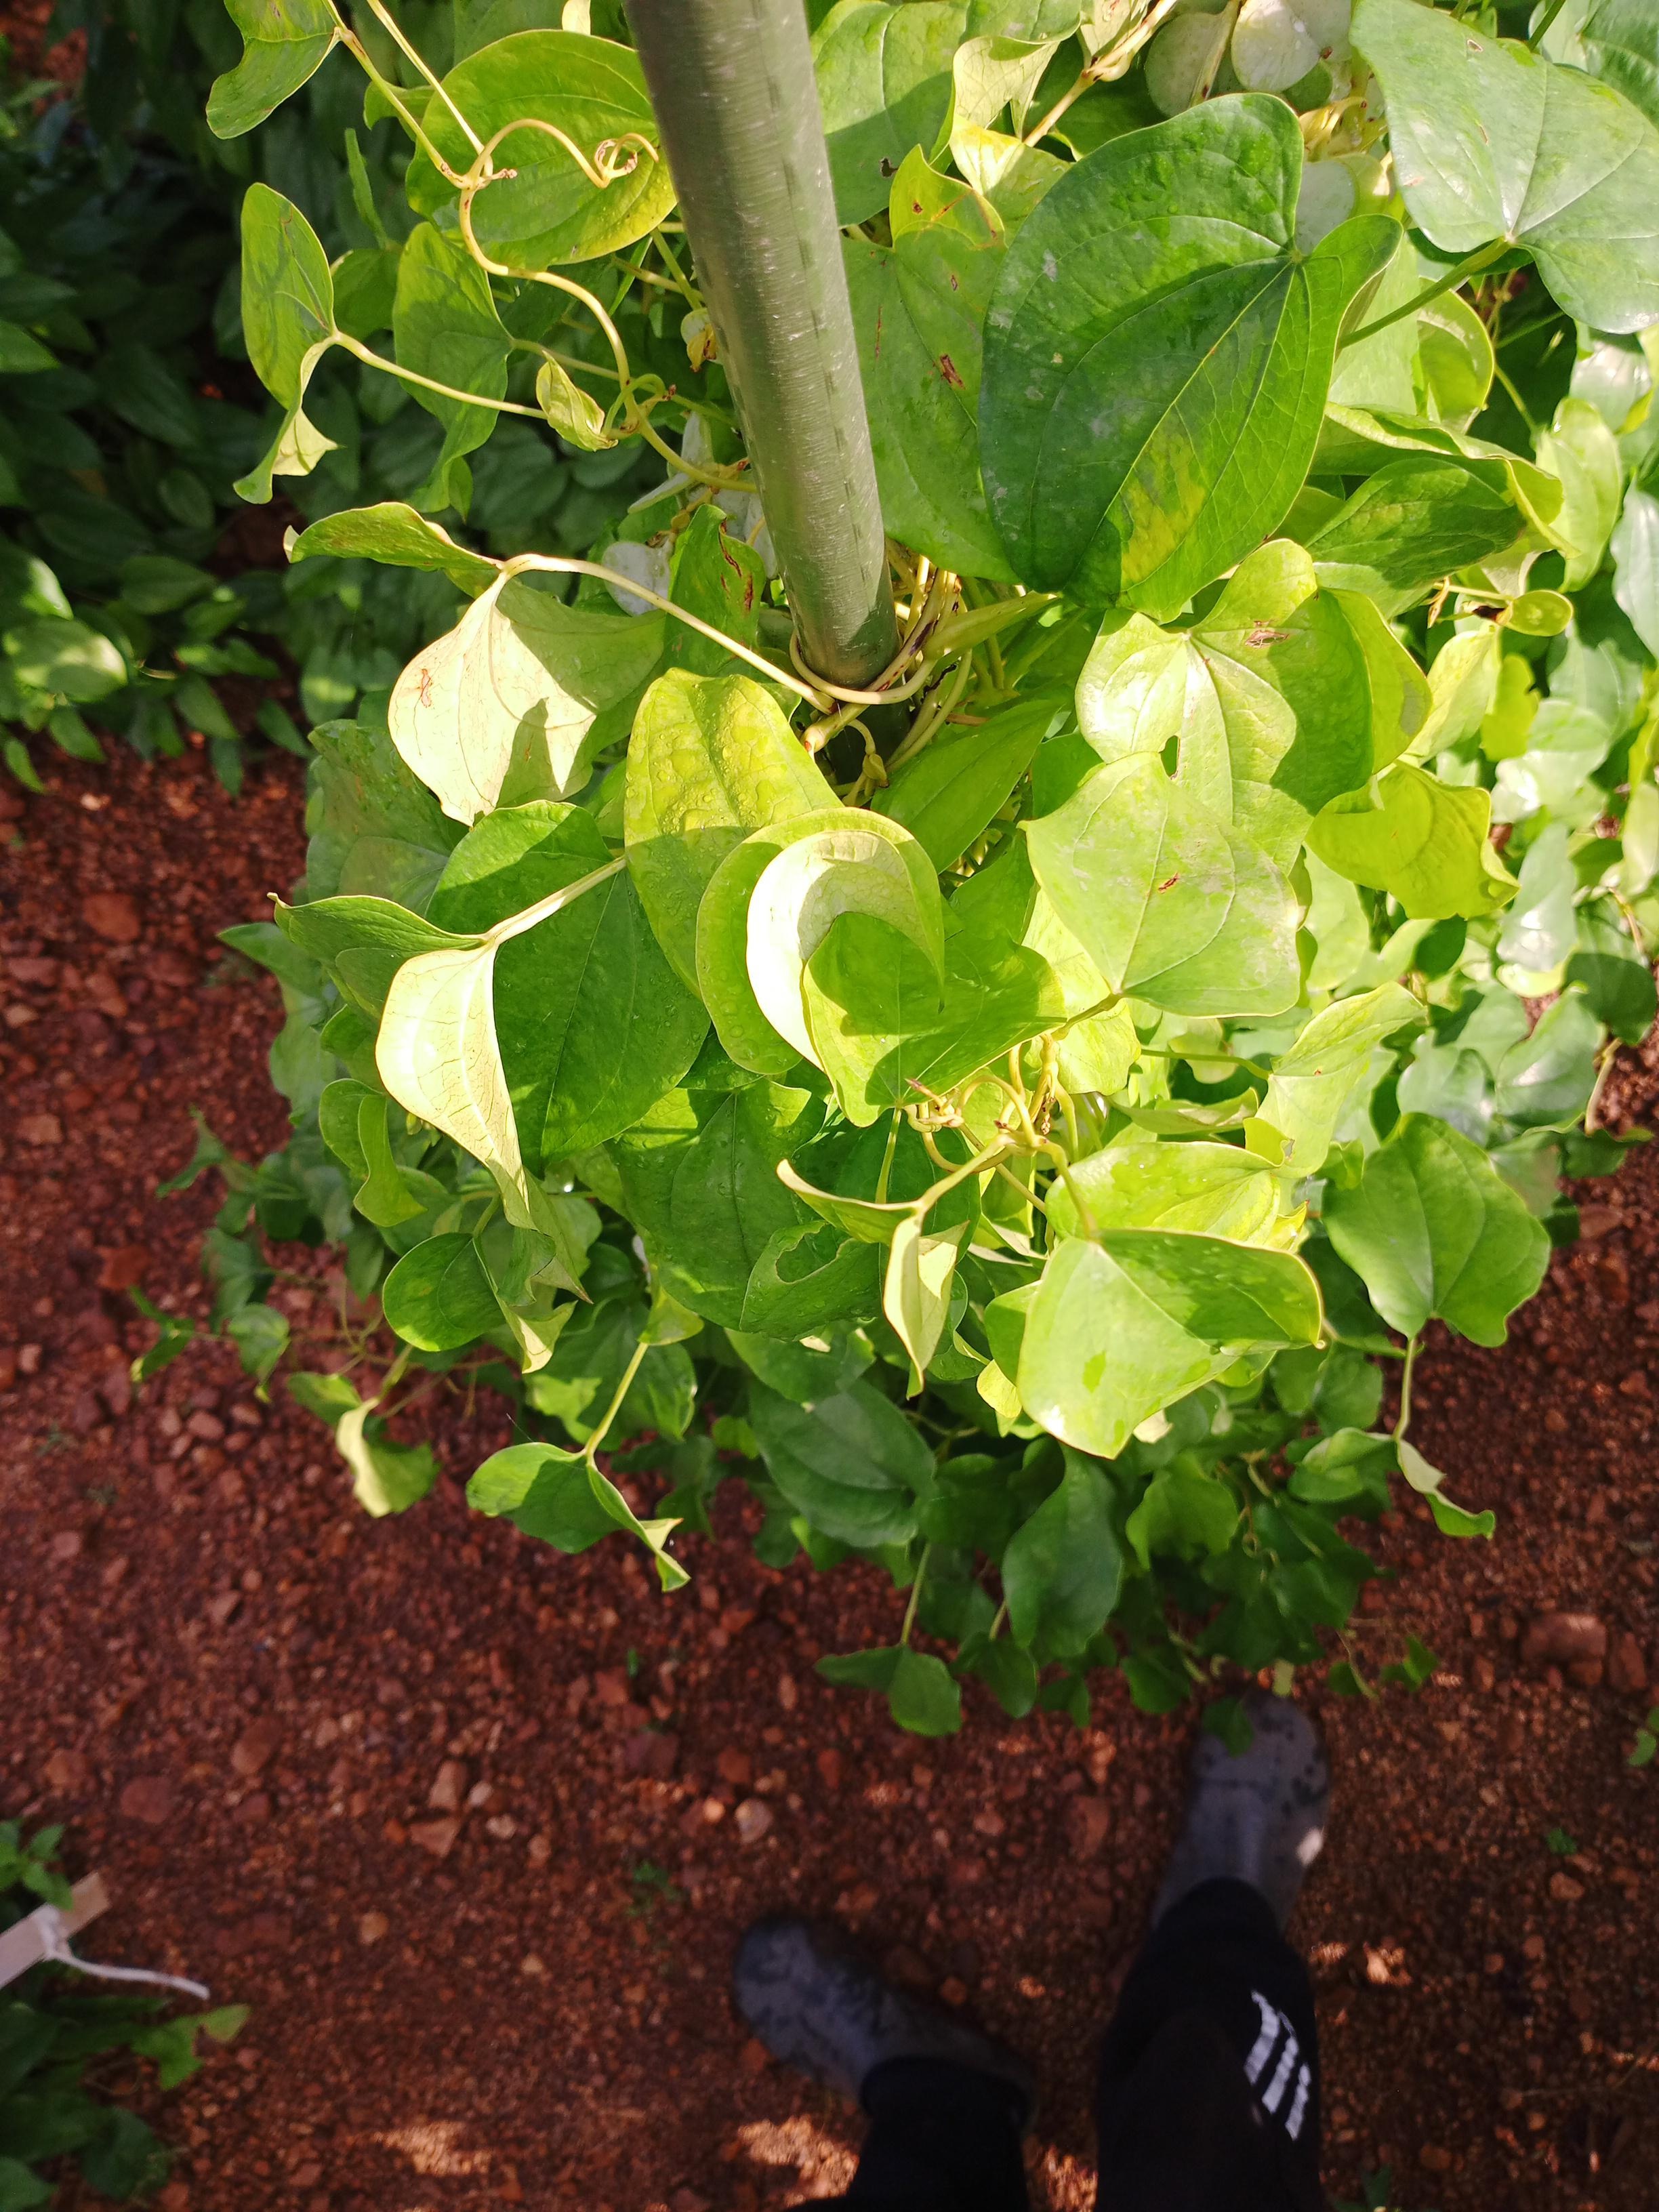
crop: yam
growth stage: vegetative
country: Nigeria
